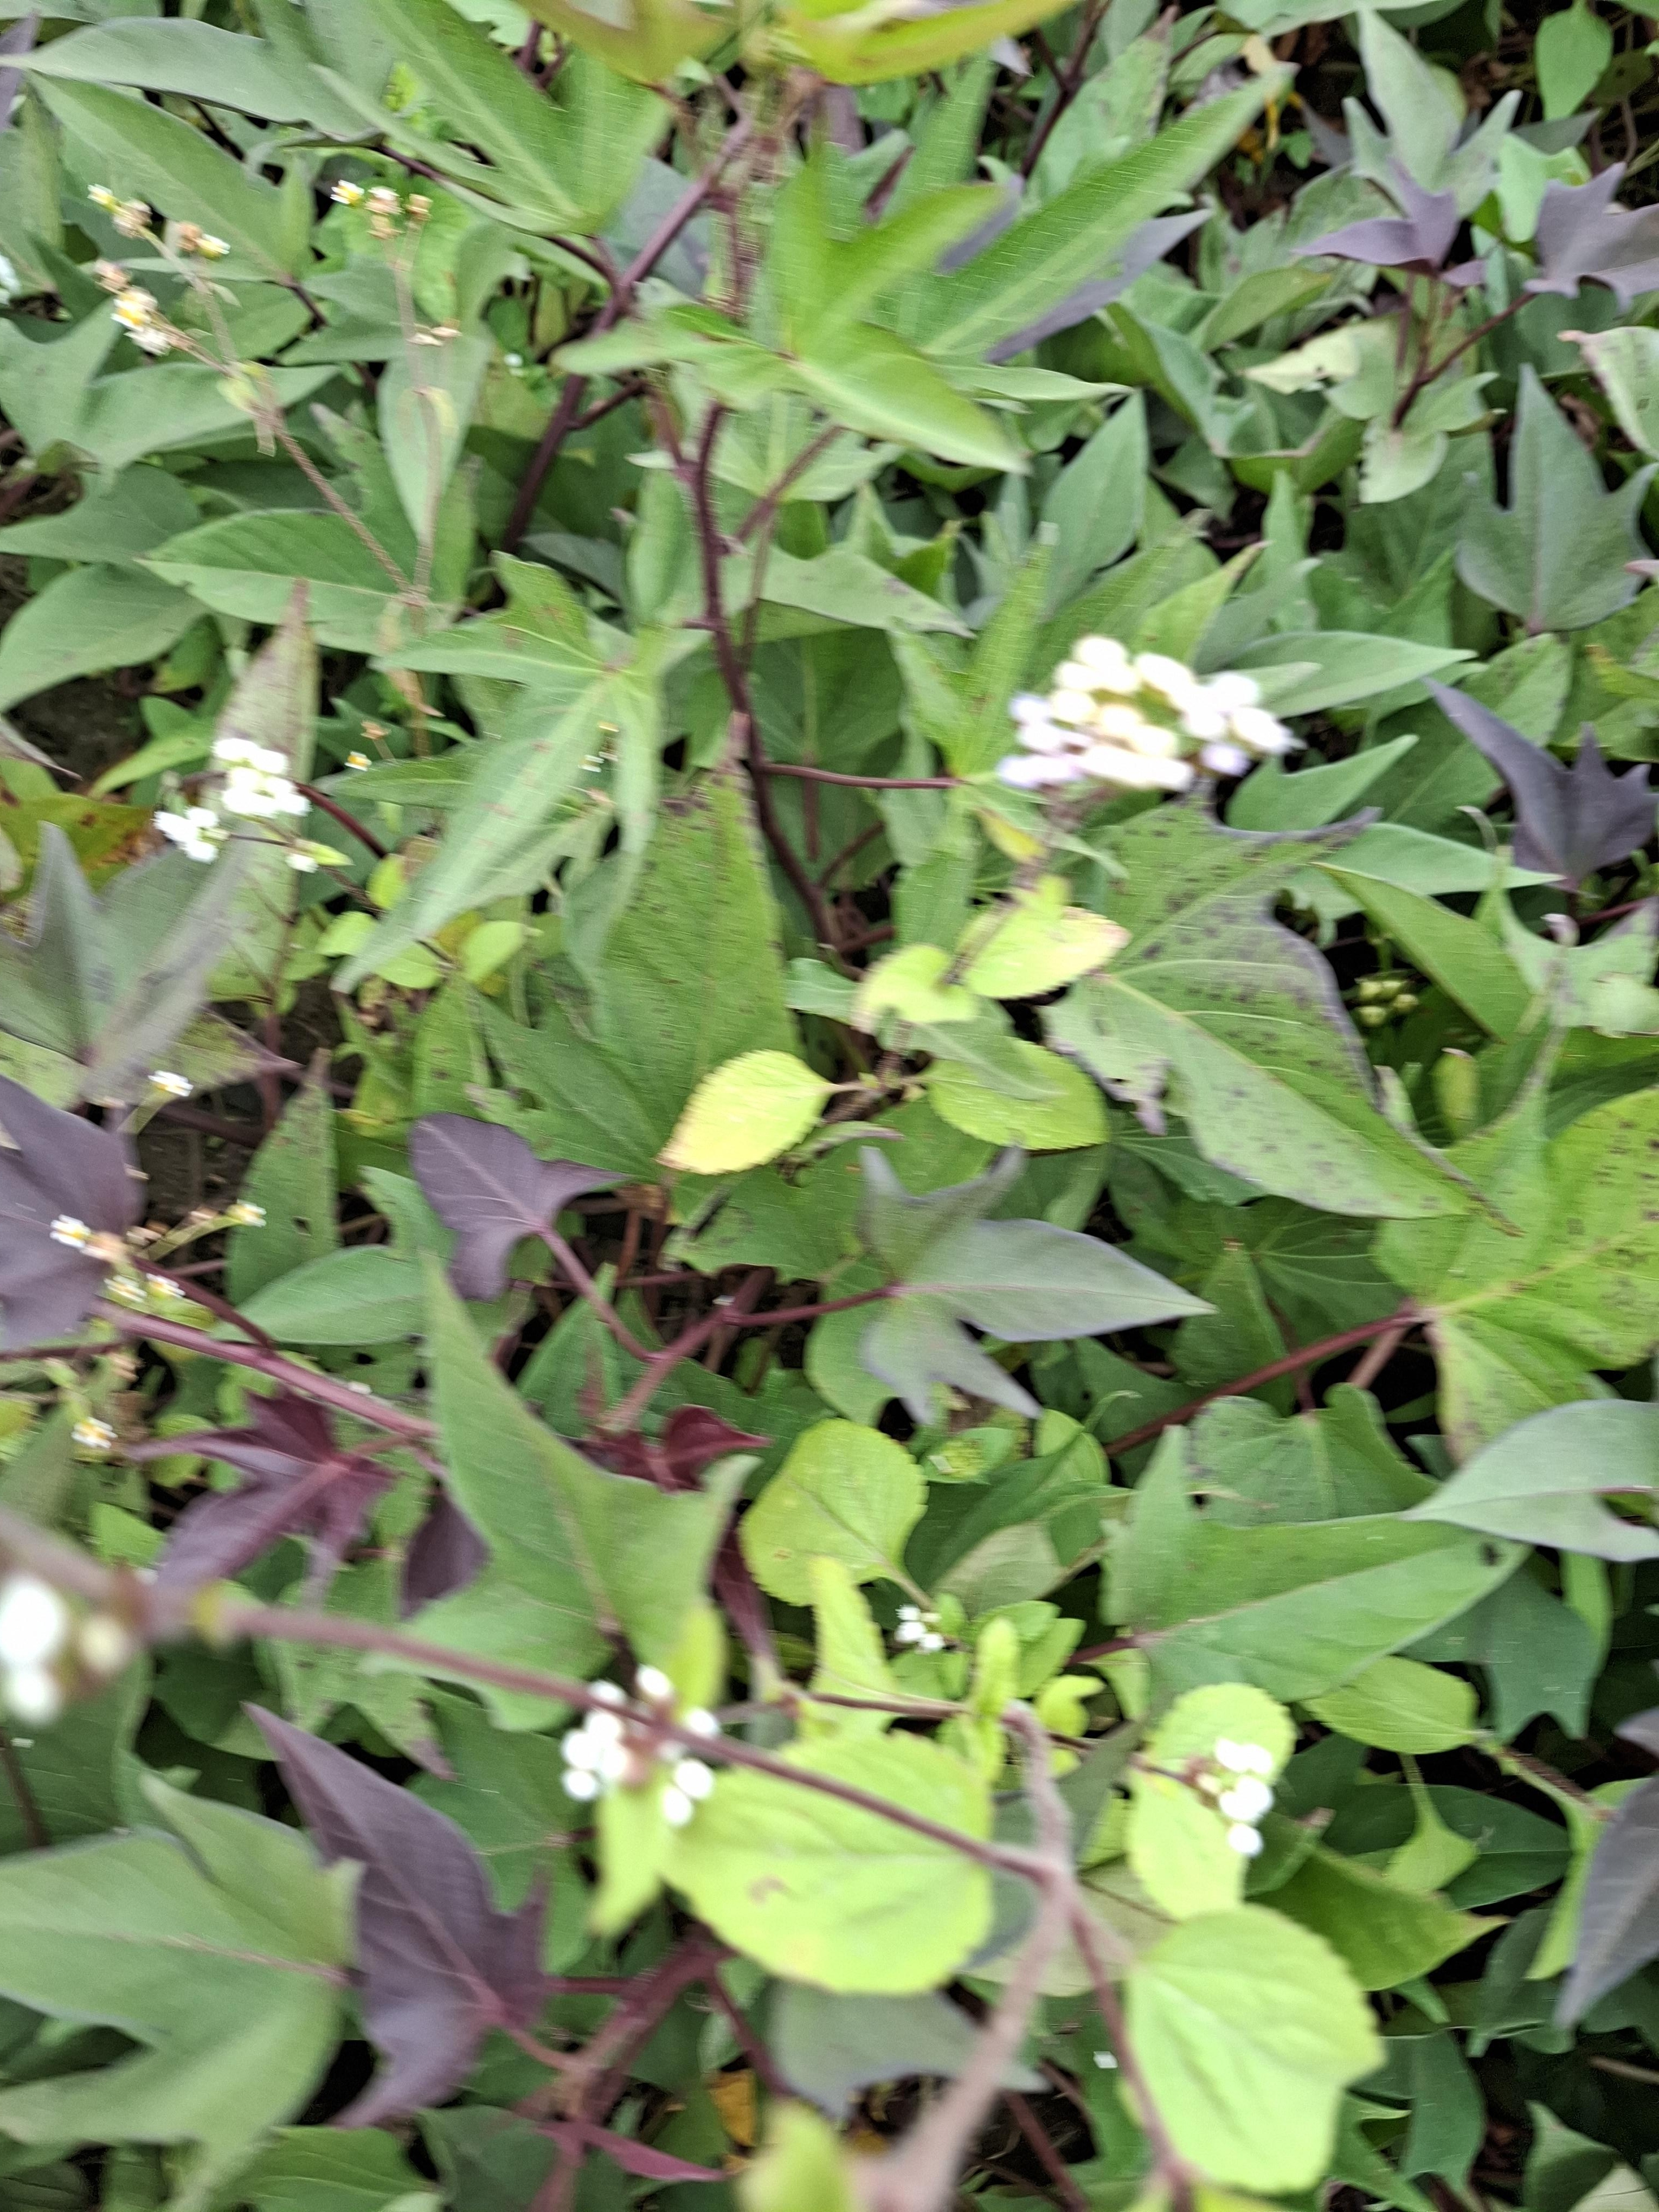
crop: sweet potato
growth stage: flowering
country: Tanzania
